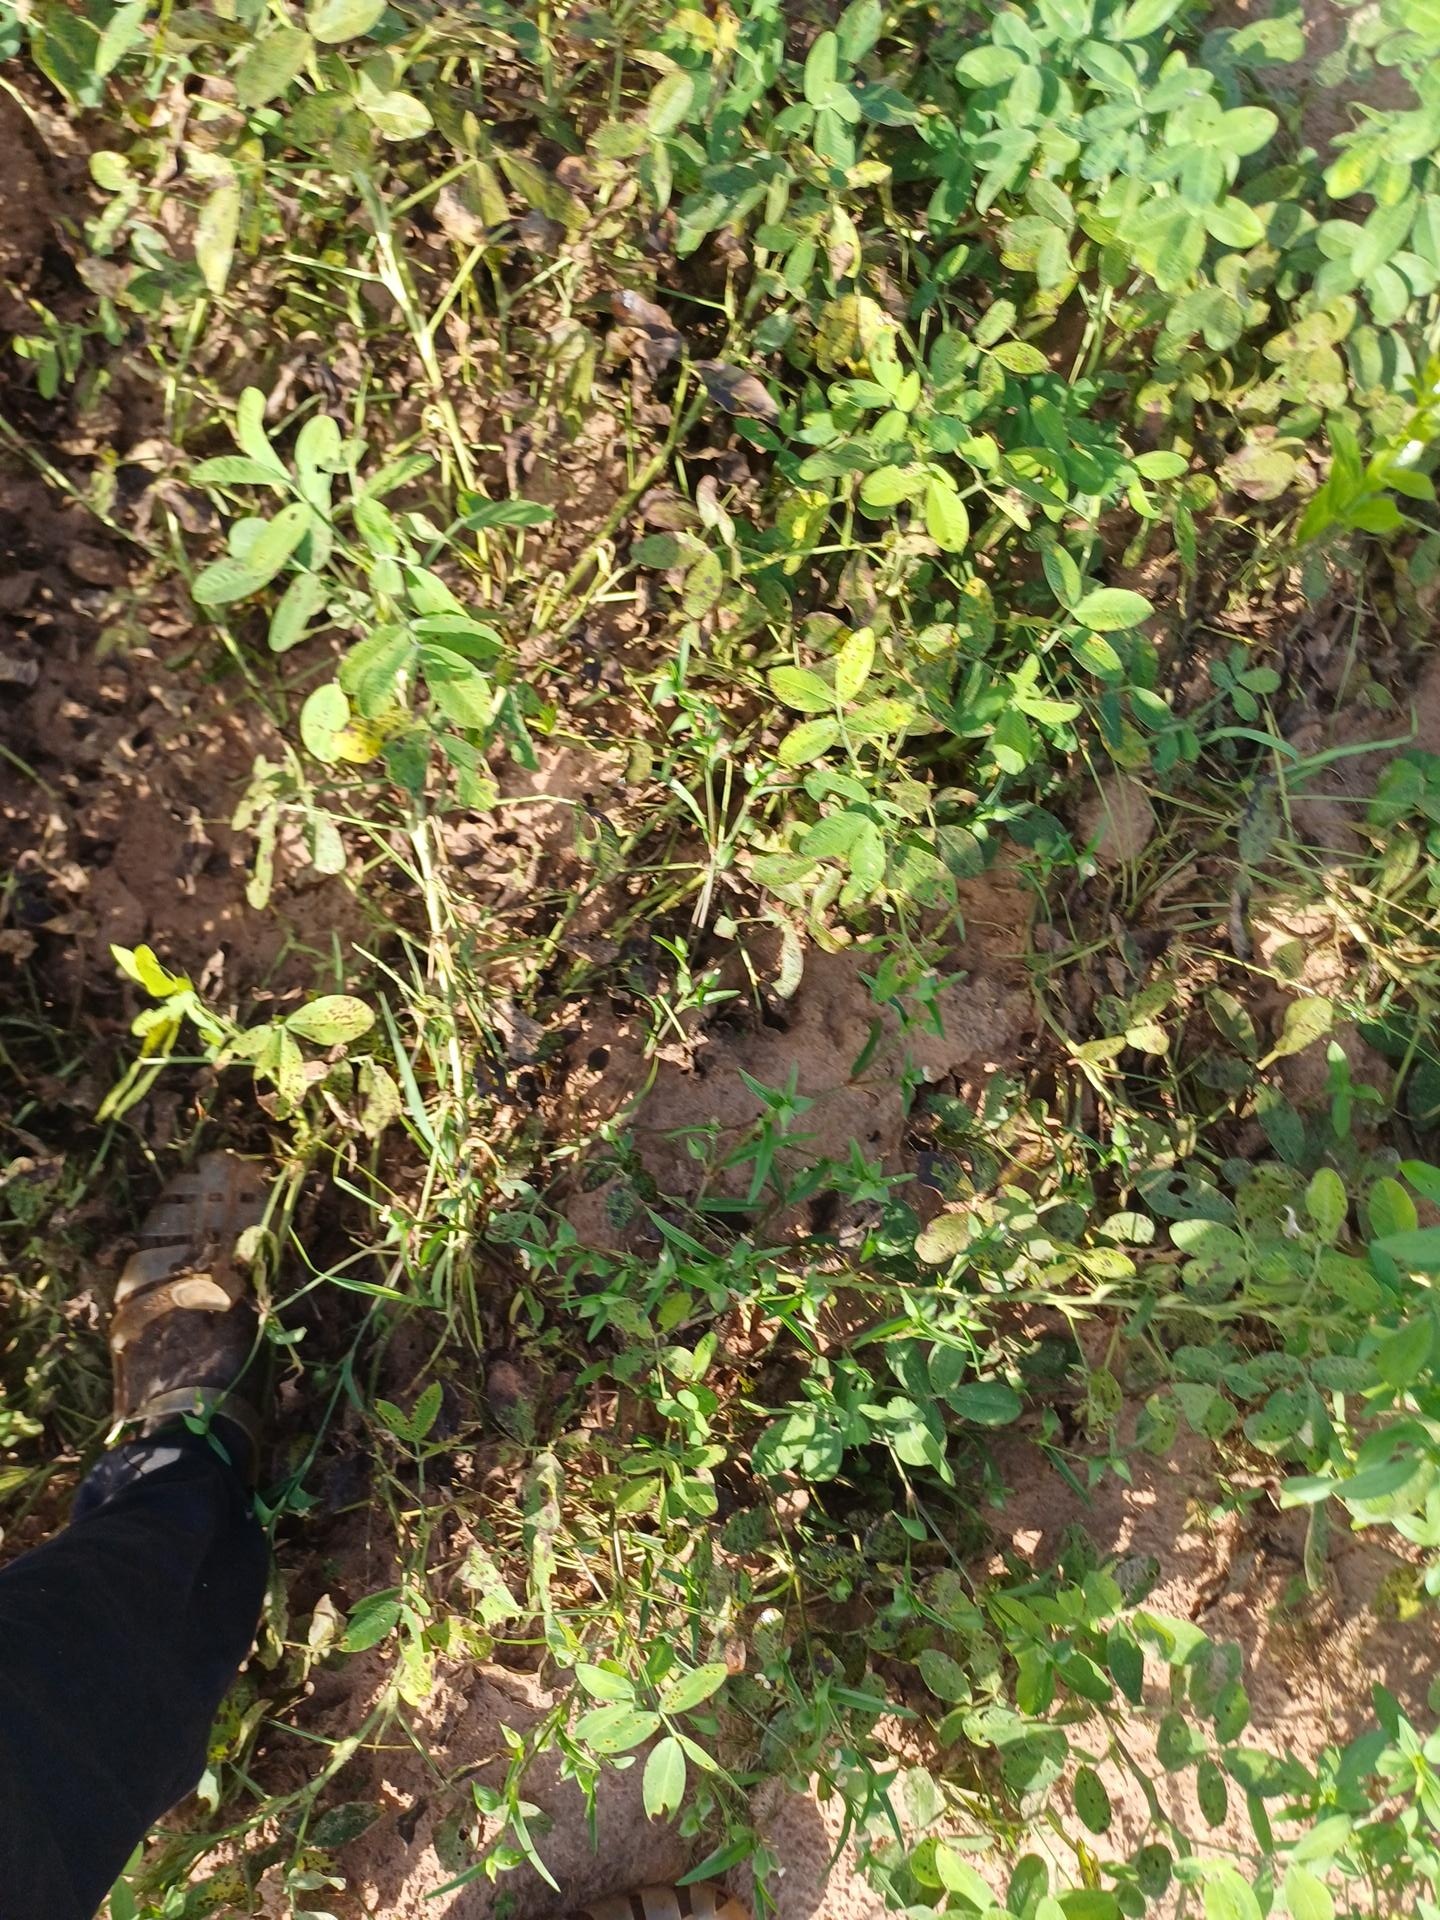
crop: groundnut
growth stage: flowering
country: Senegal
